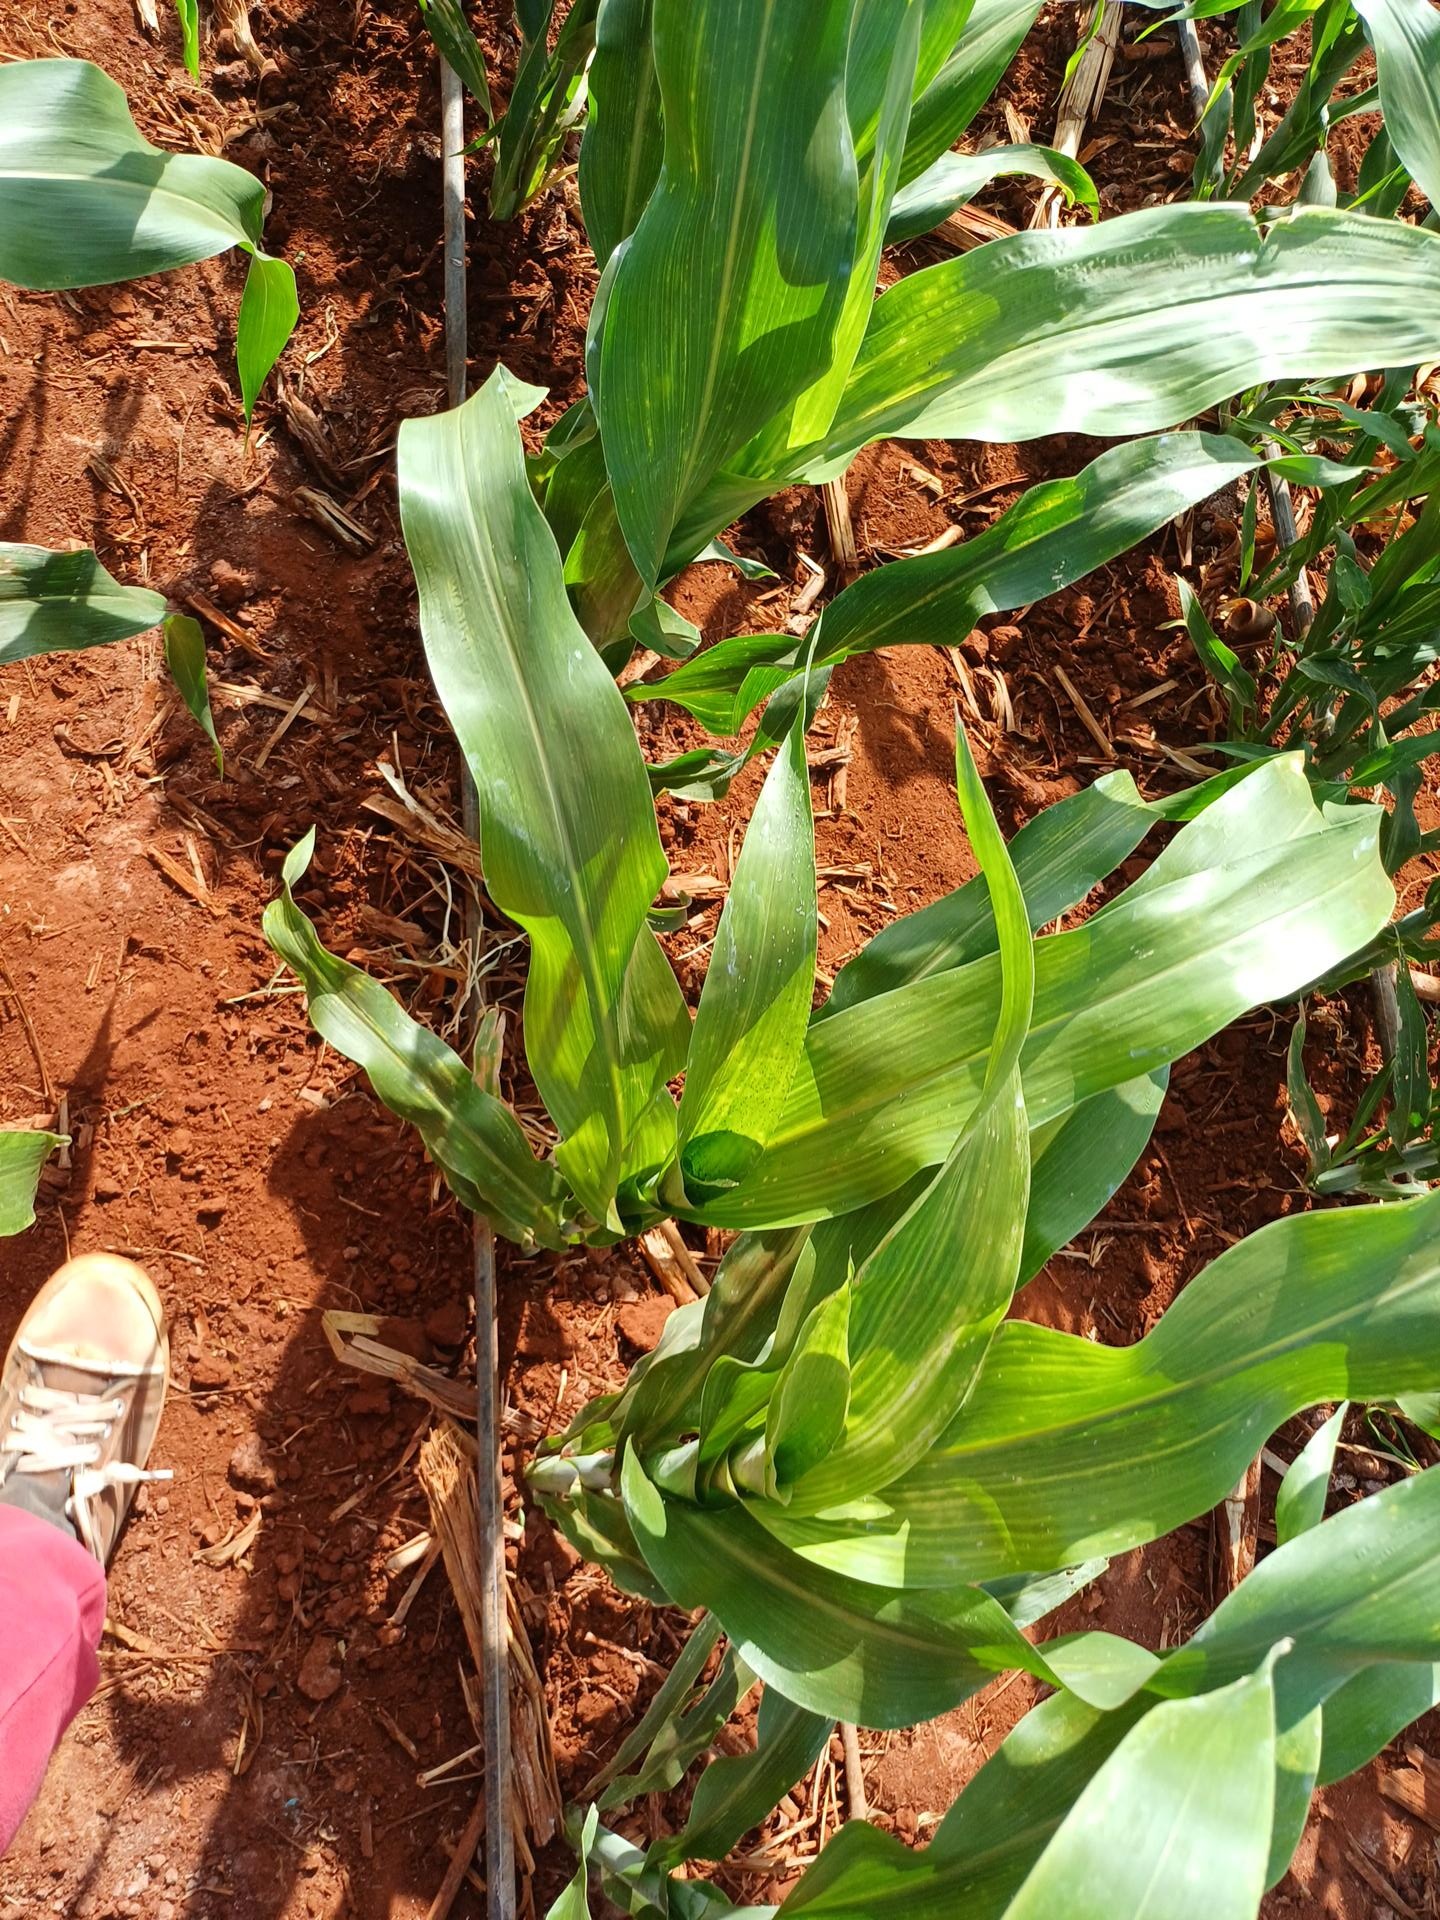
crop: sorghum
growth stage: vegetative
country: Kenya
